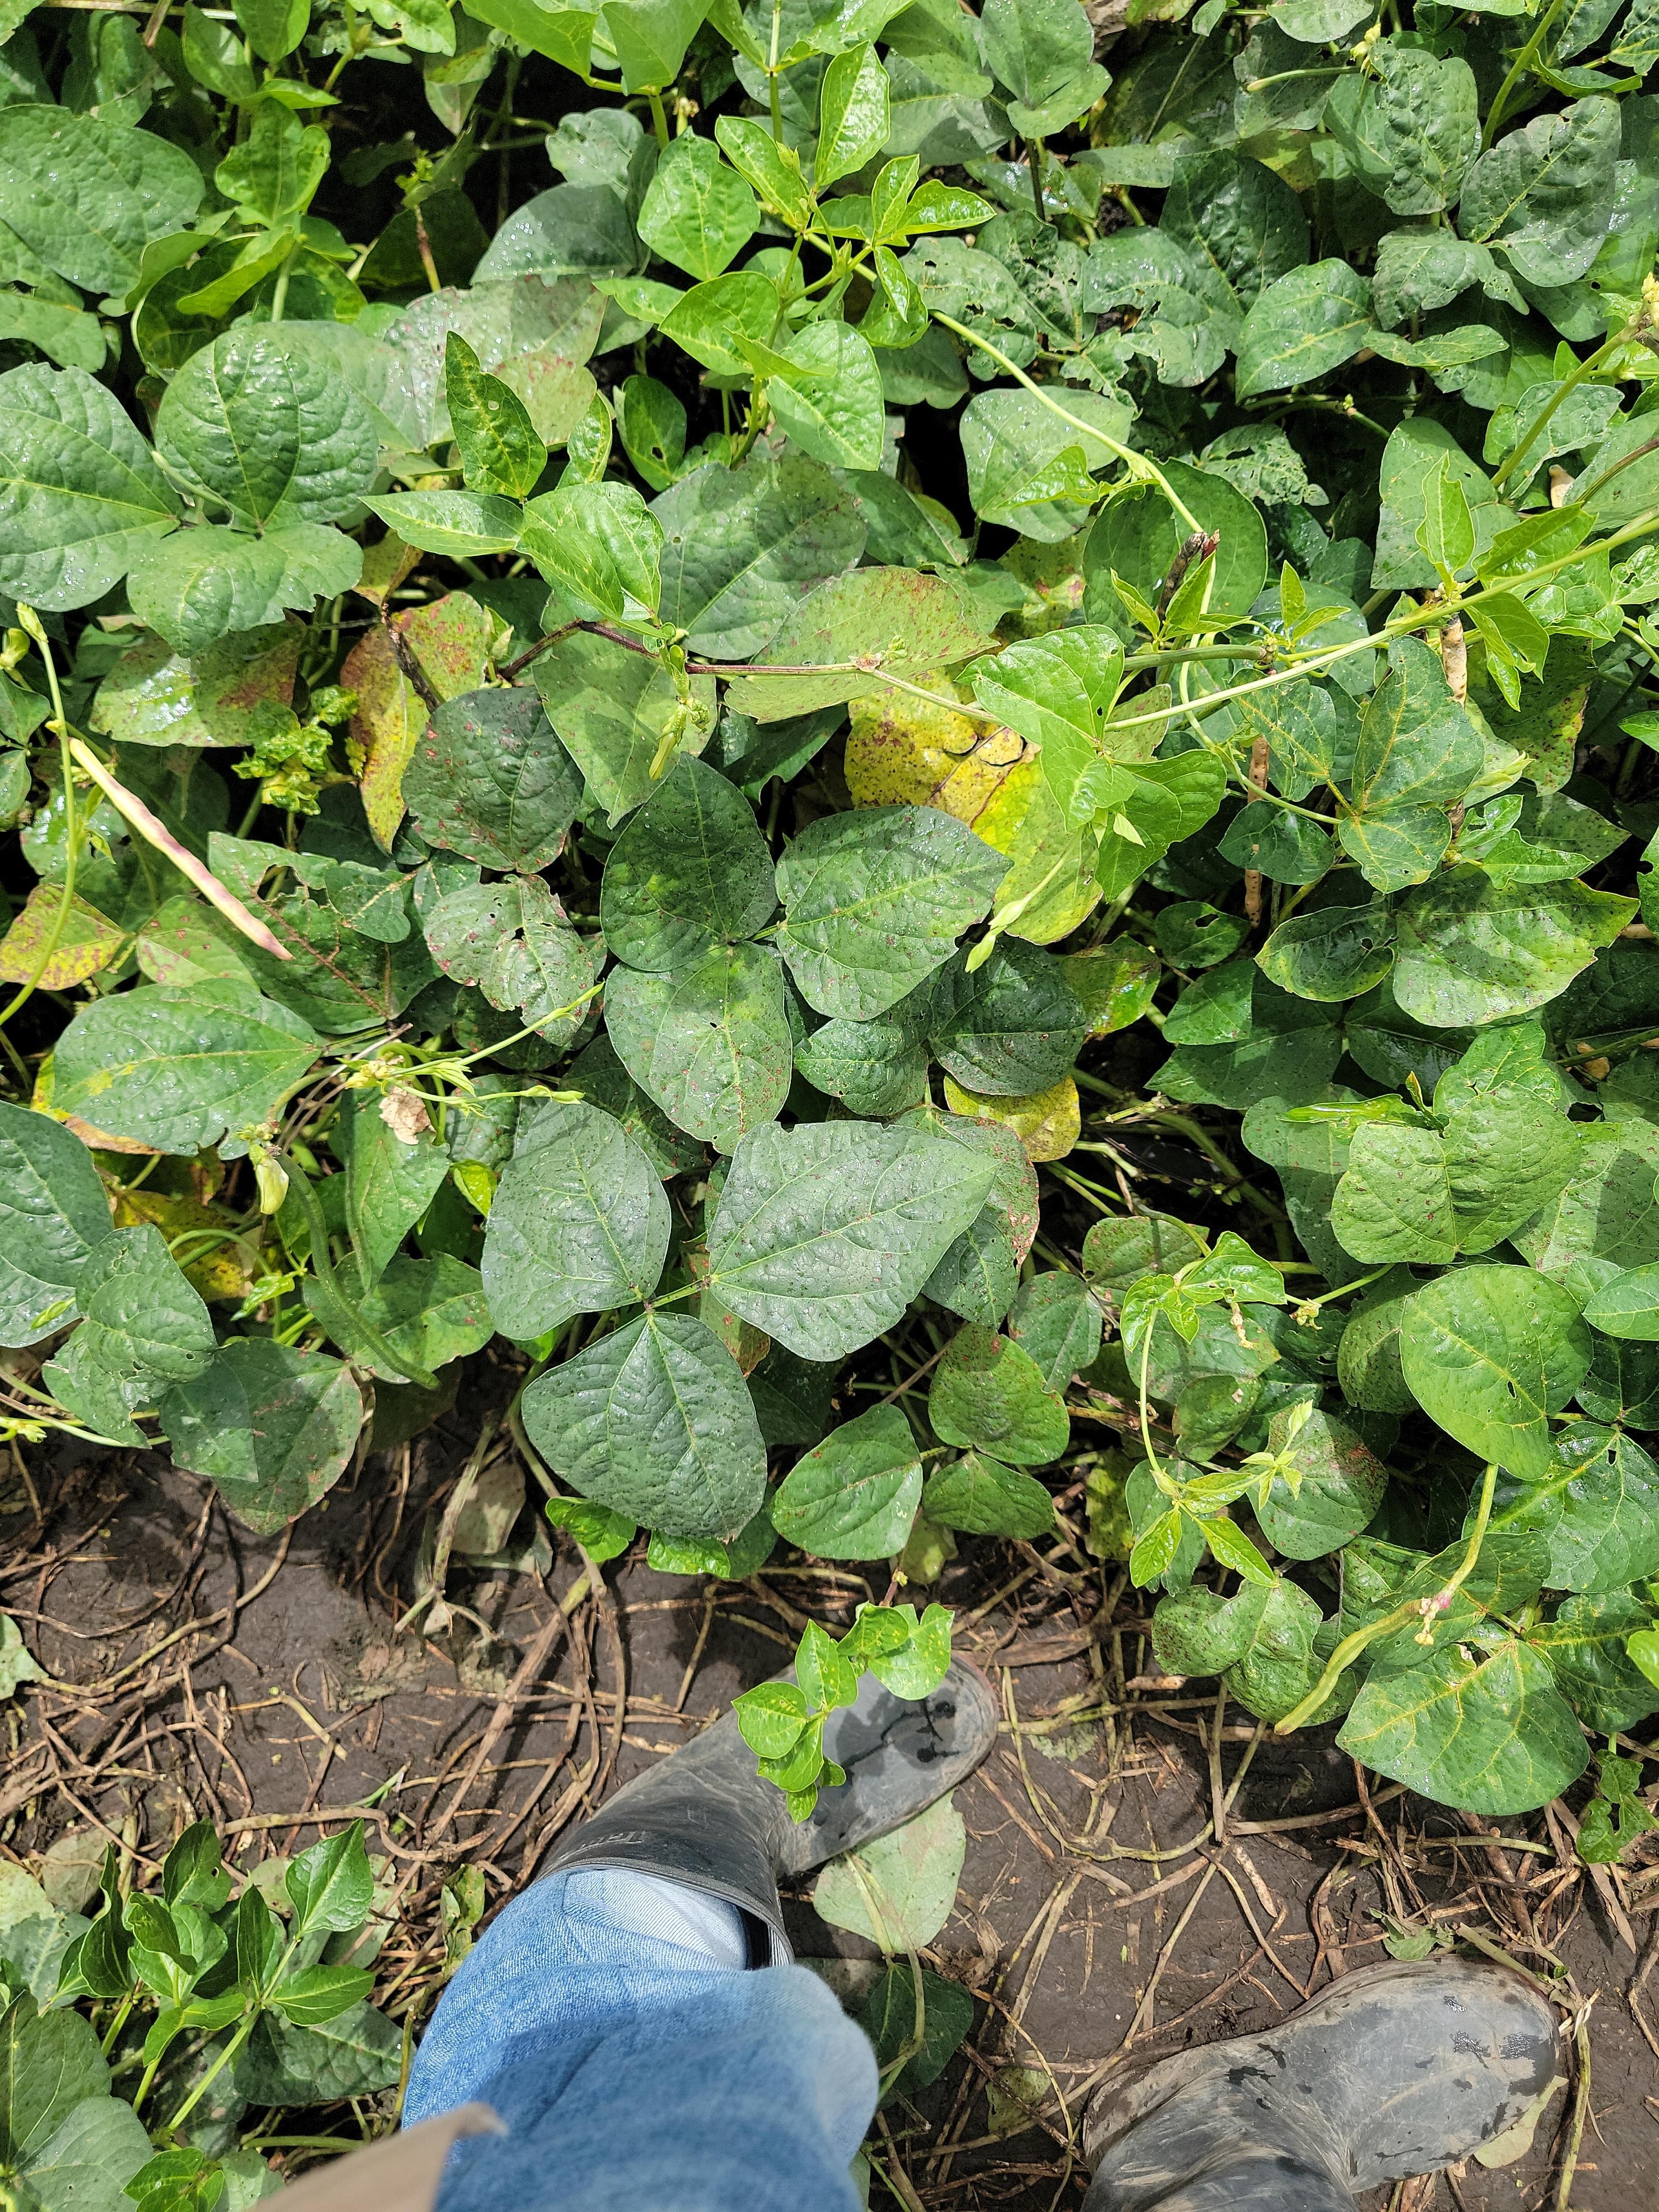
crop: cowpea
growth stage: development pod
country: Tanzania
